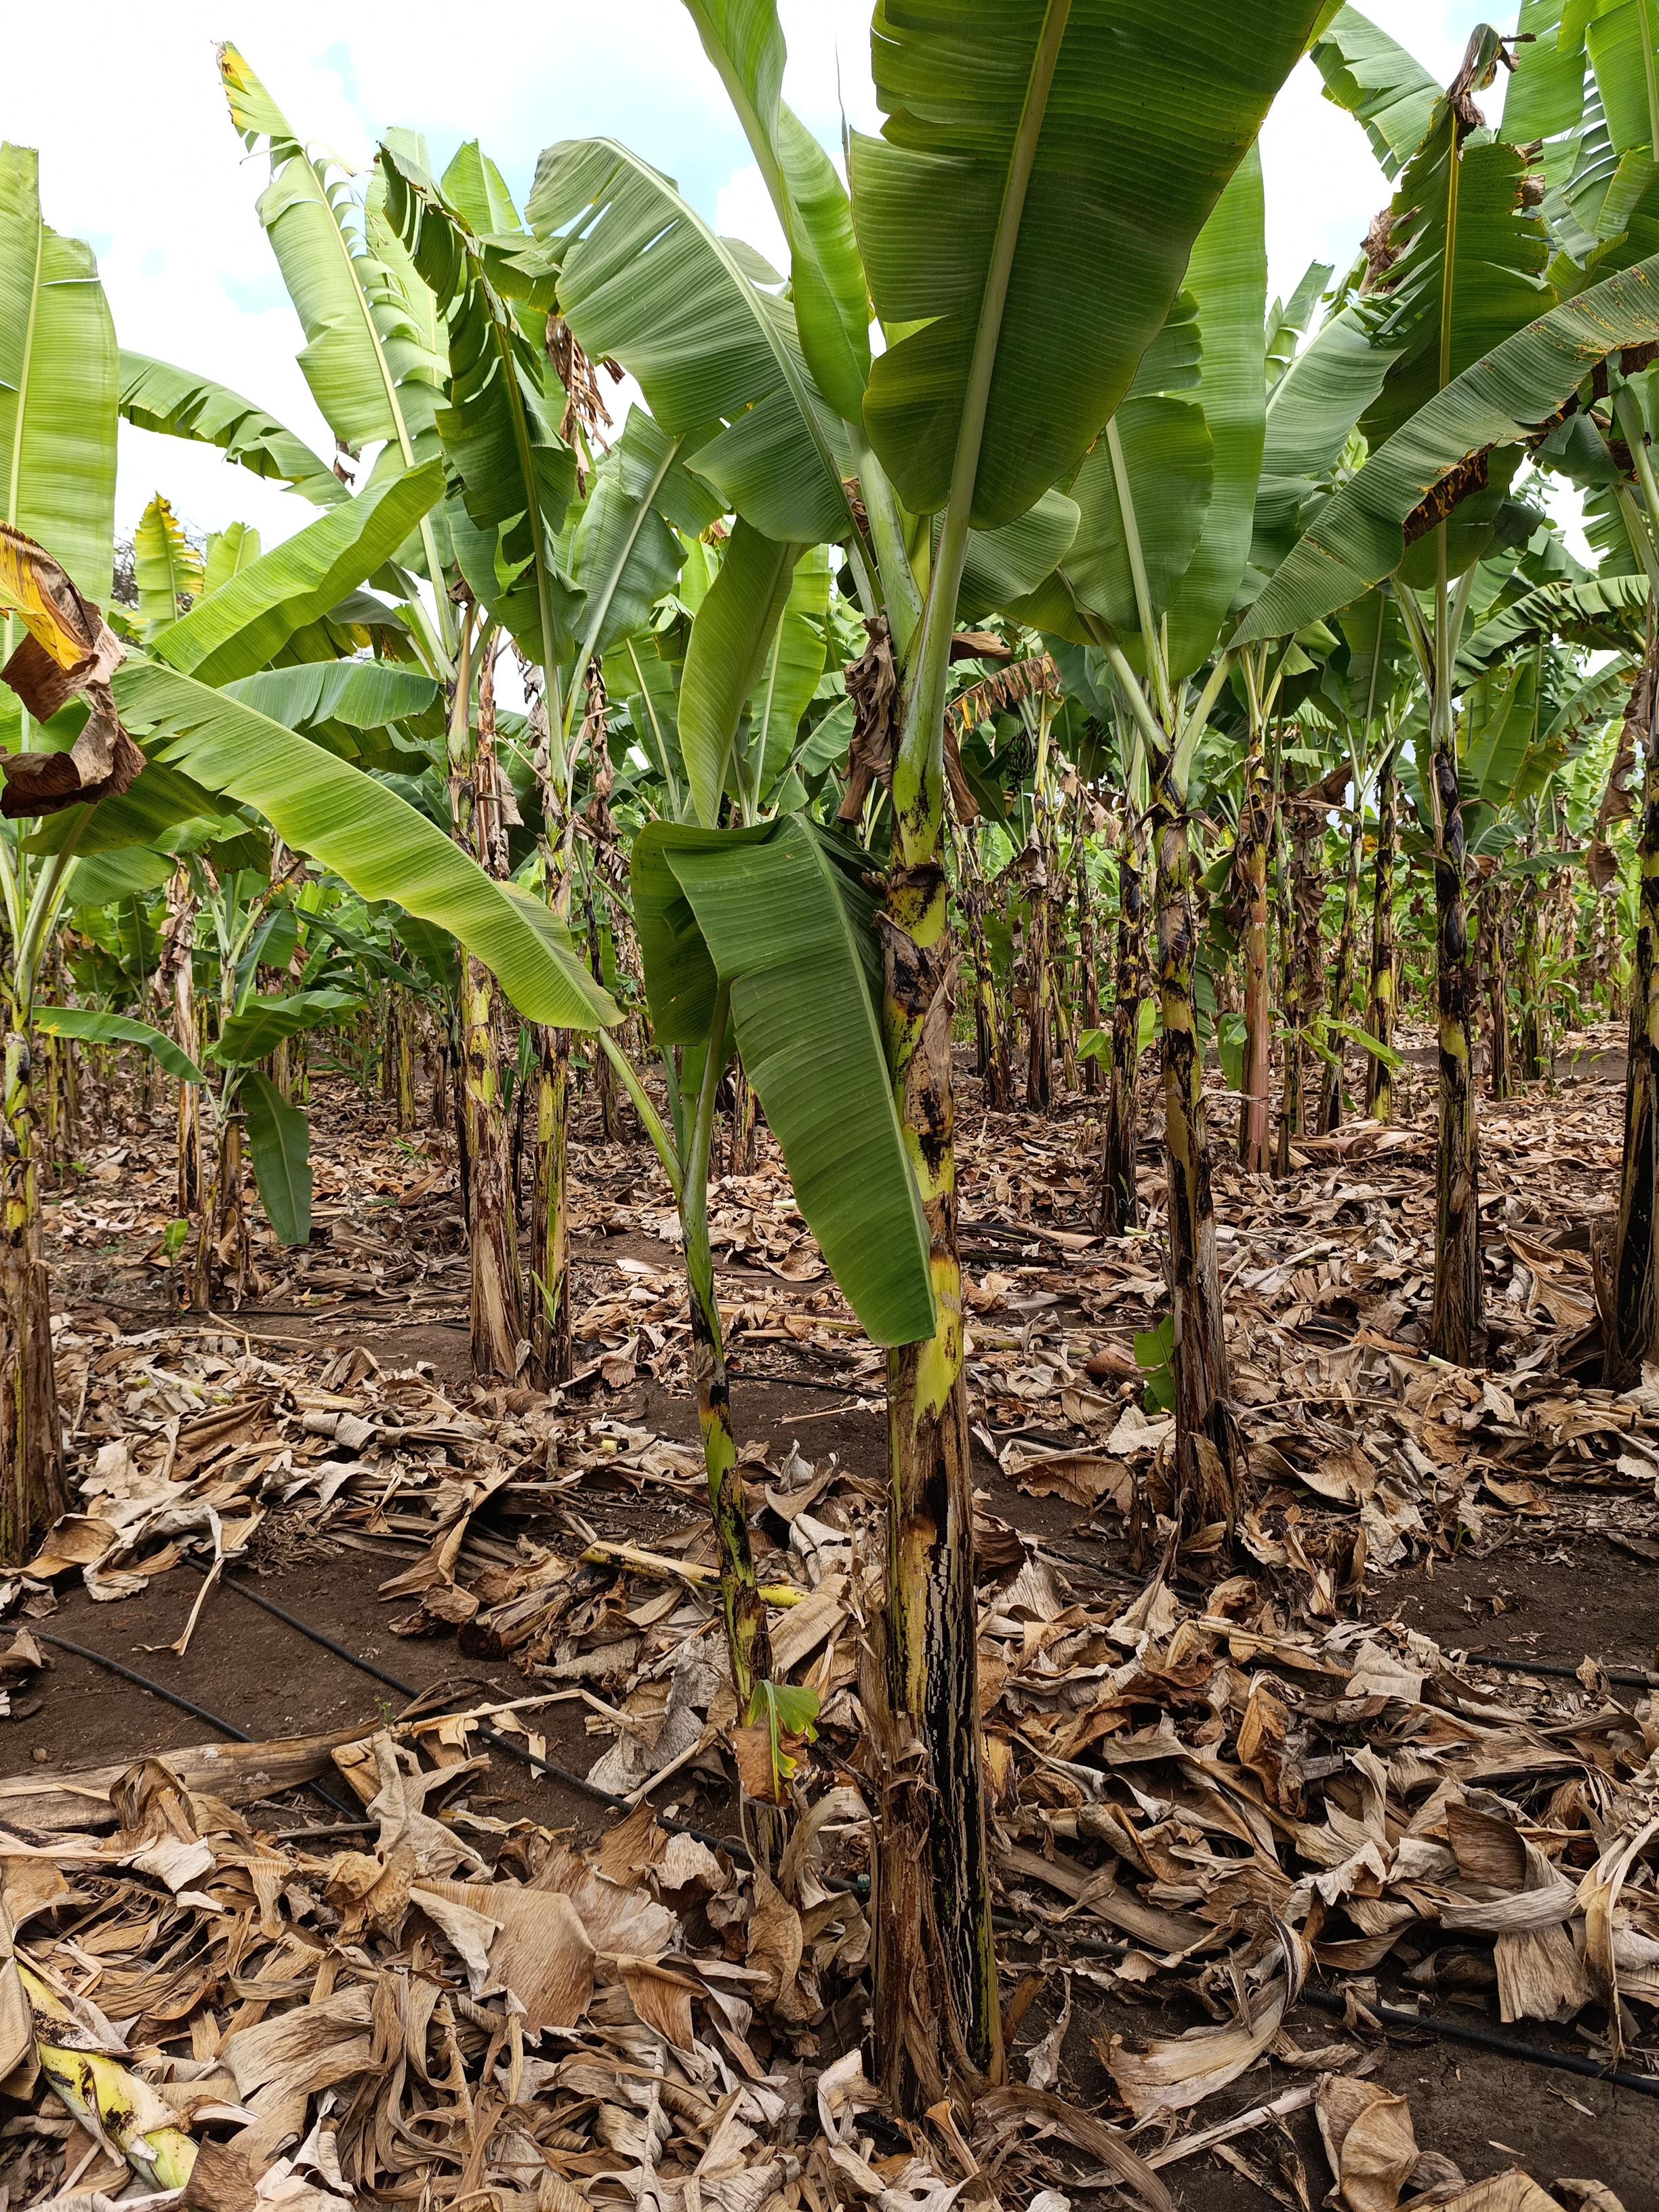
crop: banana
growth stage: vegetative
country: Tanzania
